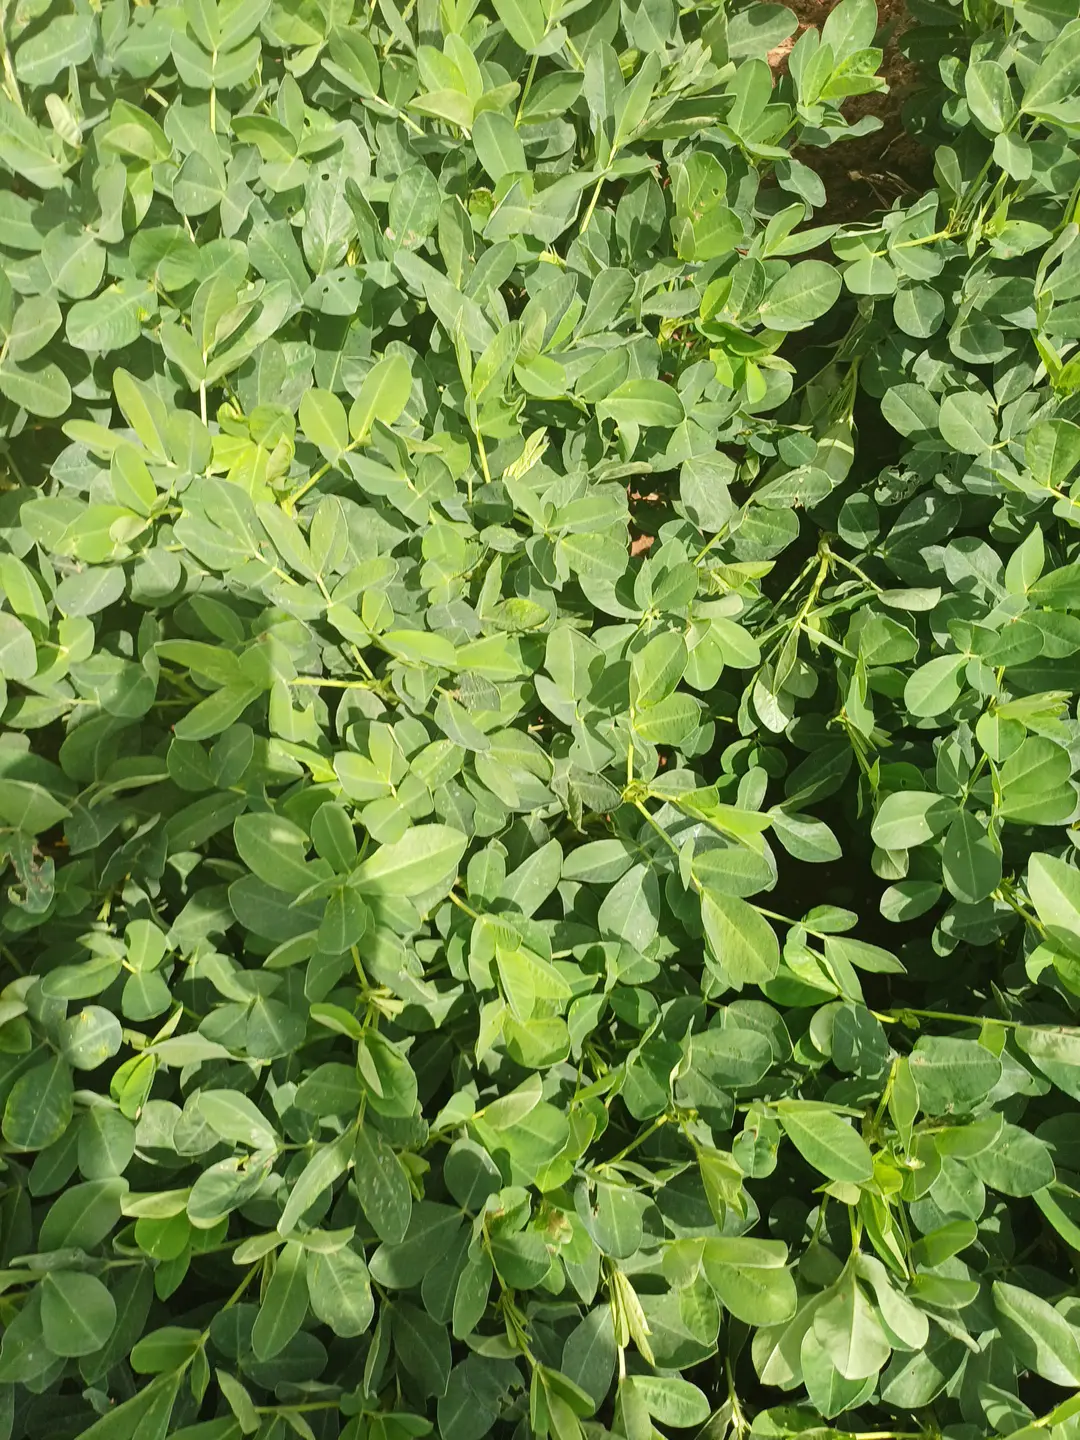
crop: groundnut
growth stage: pegging
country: Kenya
